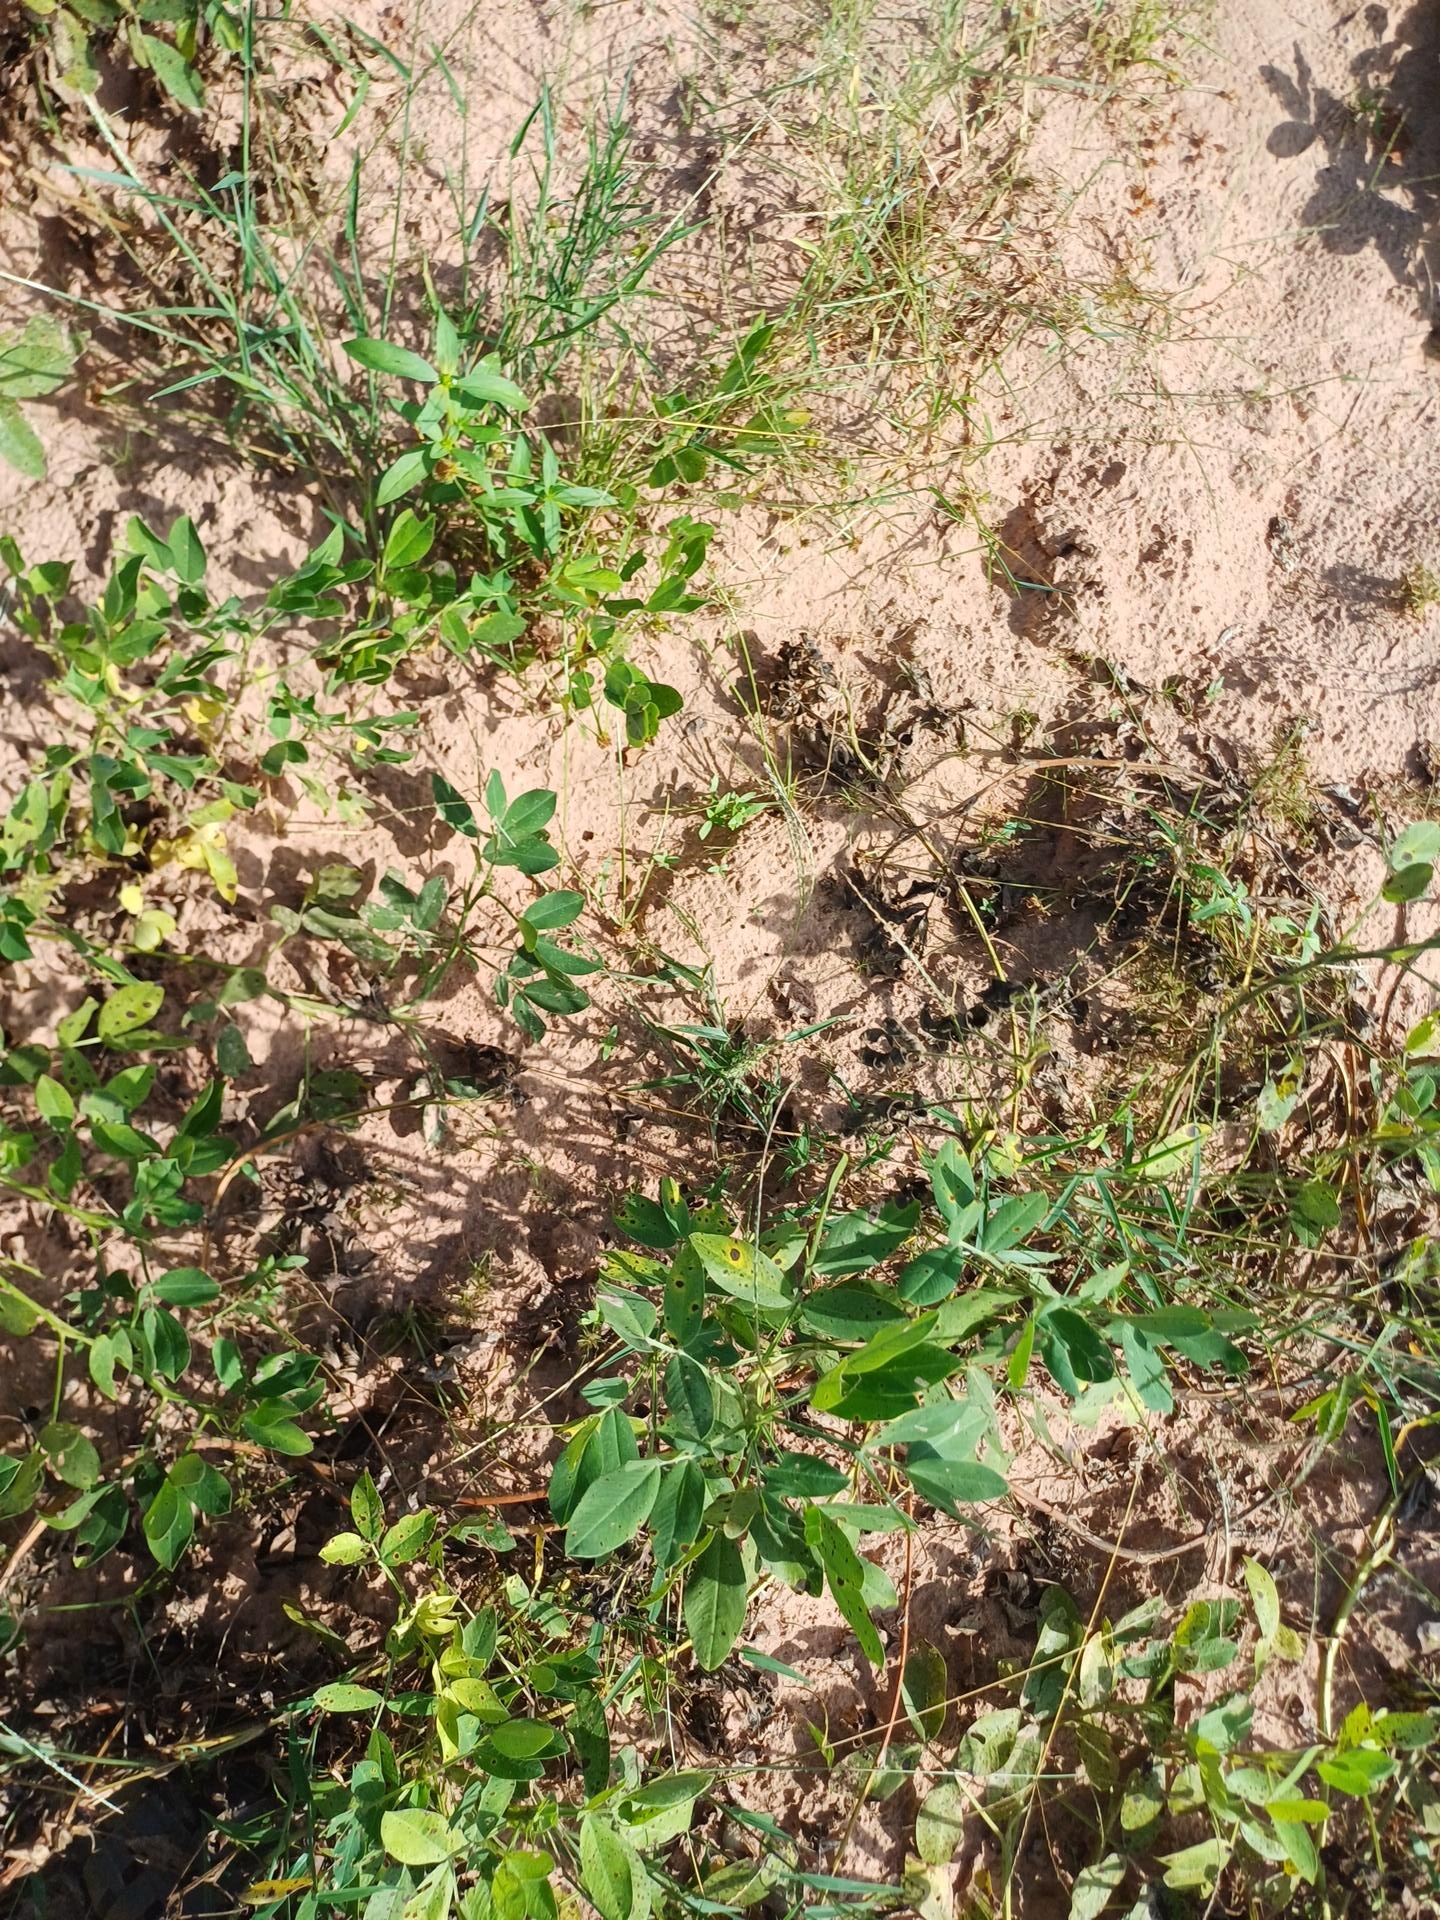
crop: groundnut
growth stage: flowering
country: Senegal
